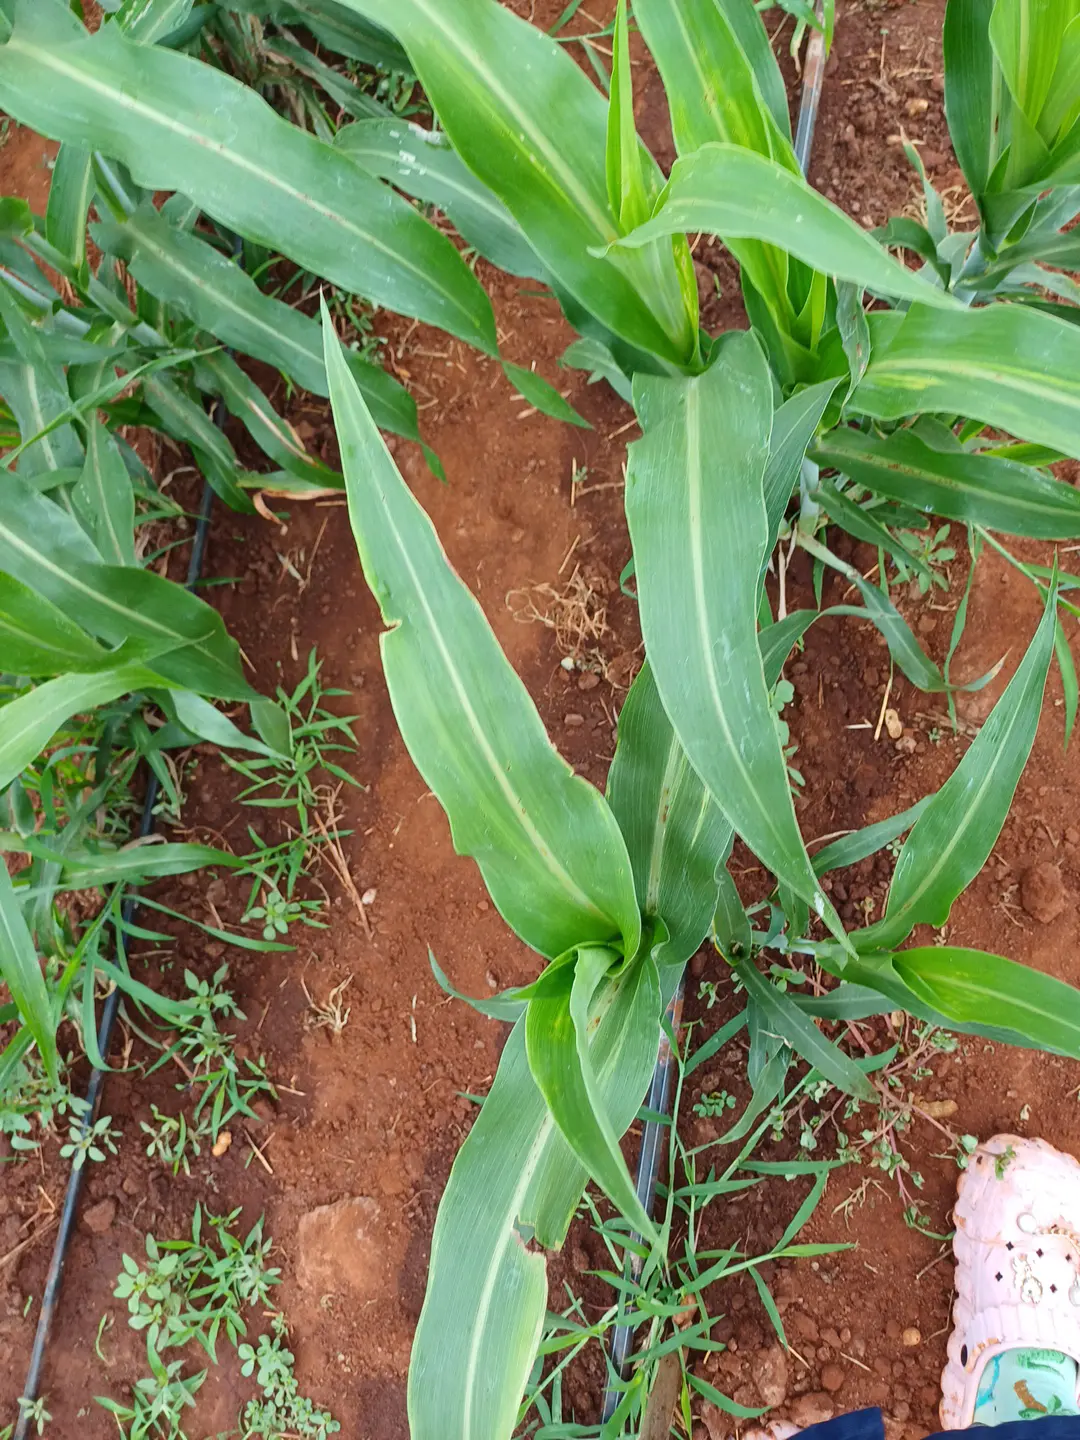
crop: sorghum
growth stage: vegetative
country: Kenya
